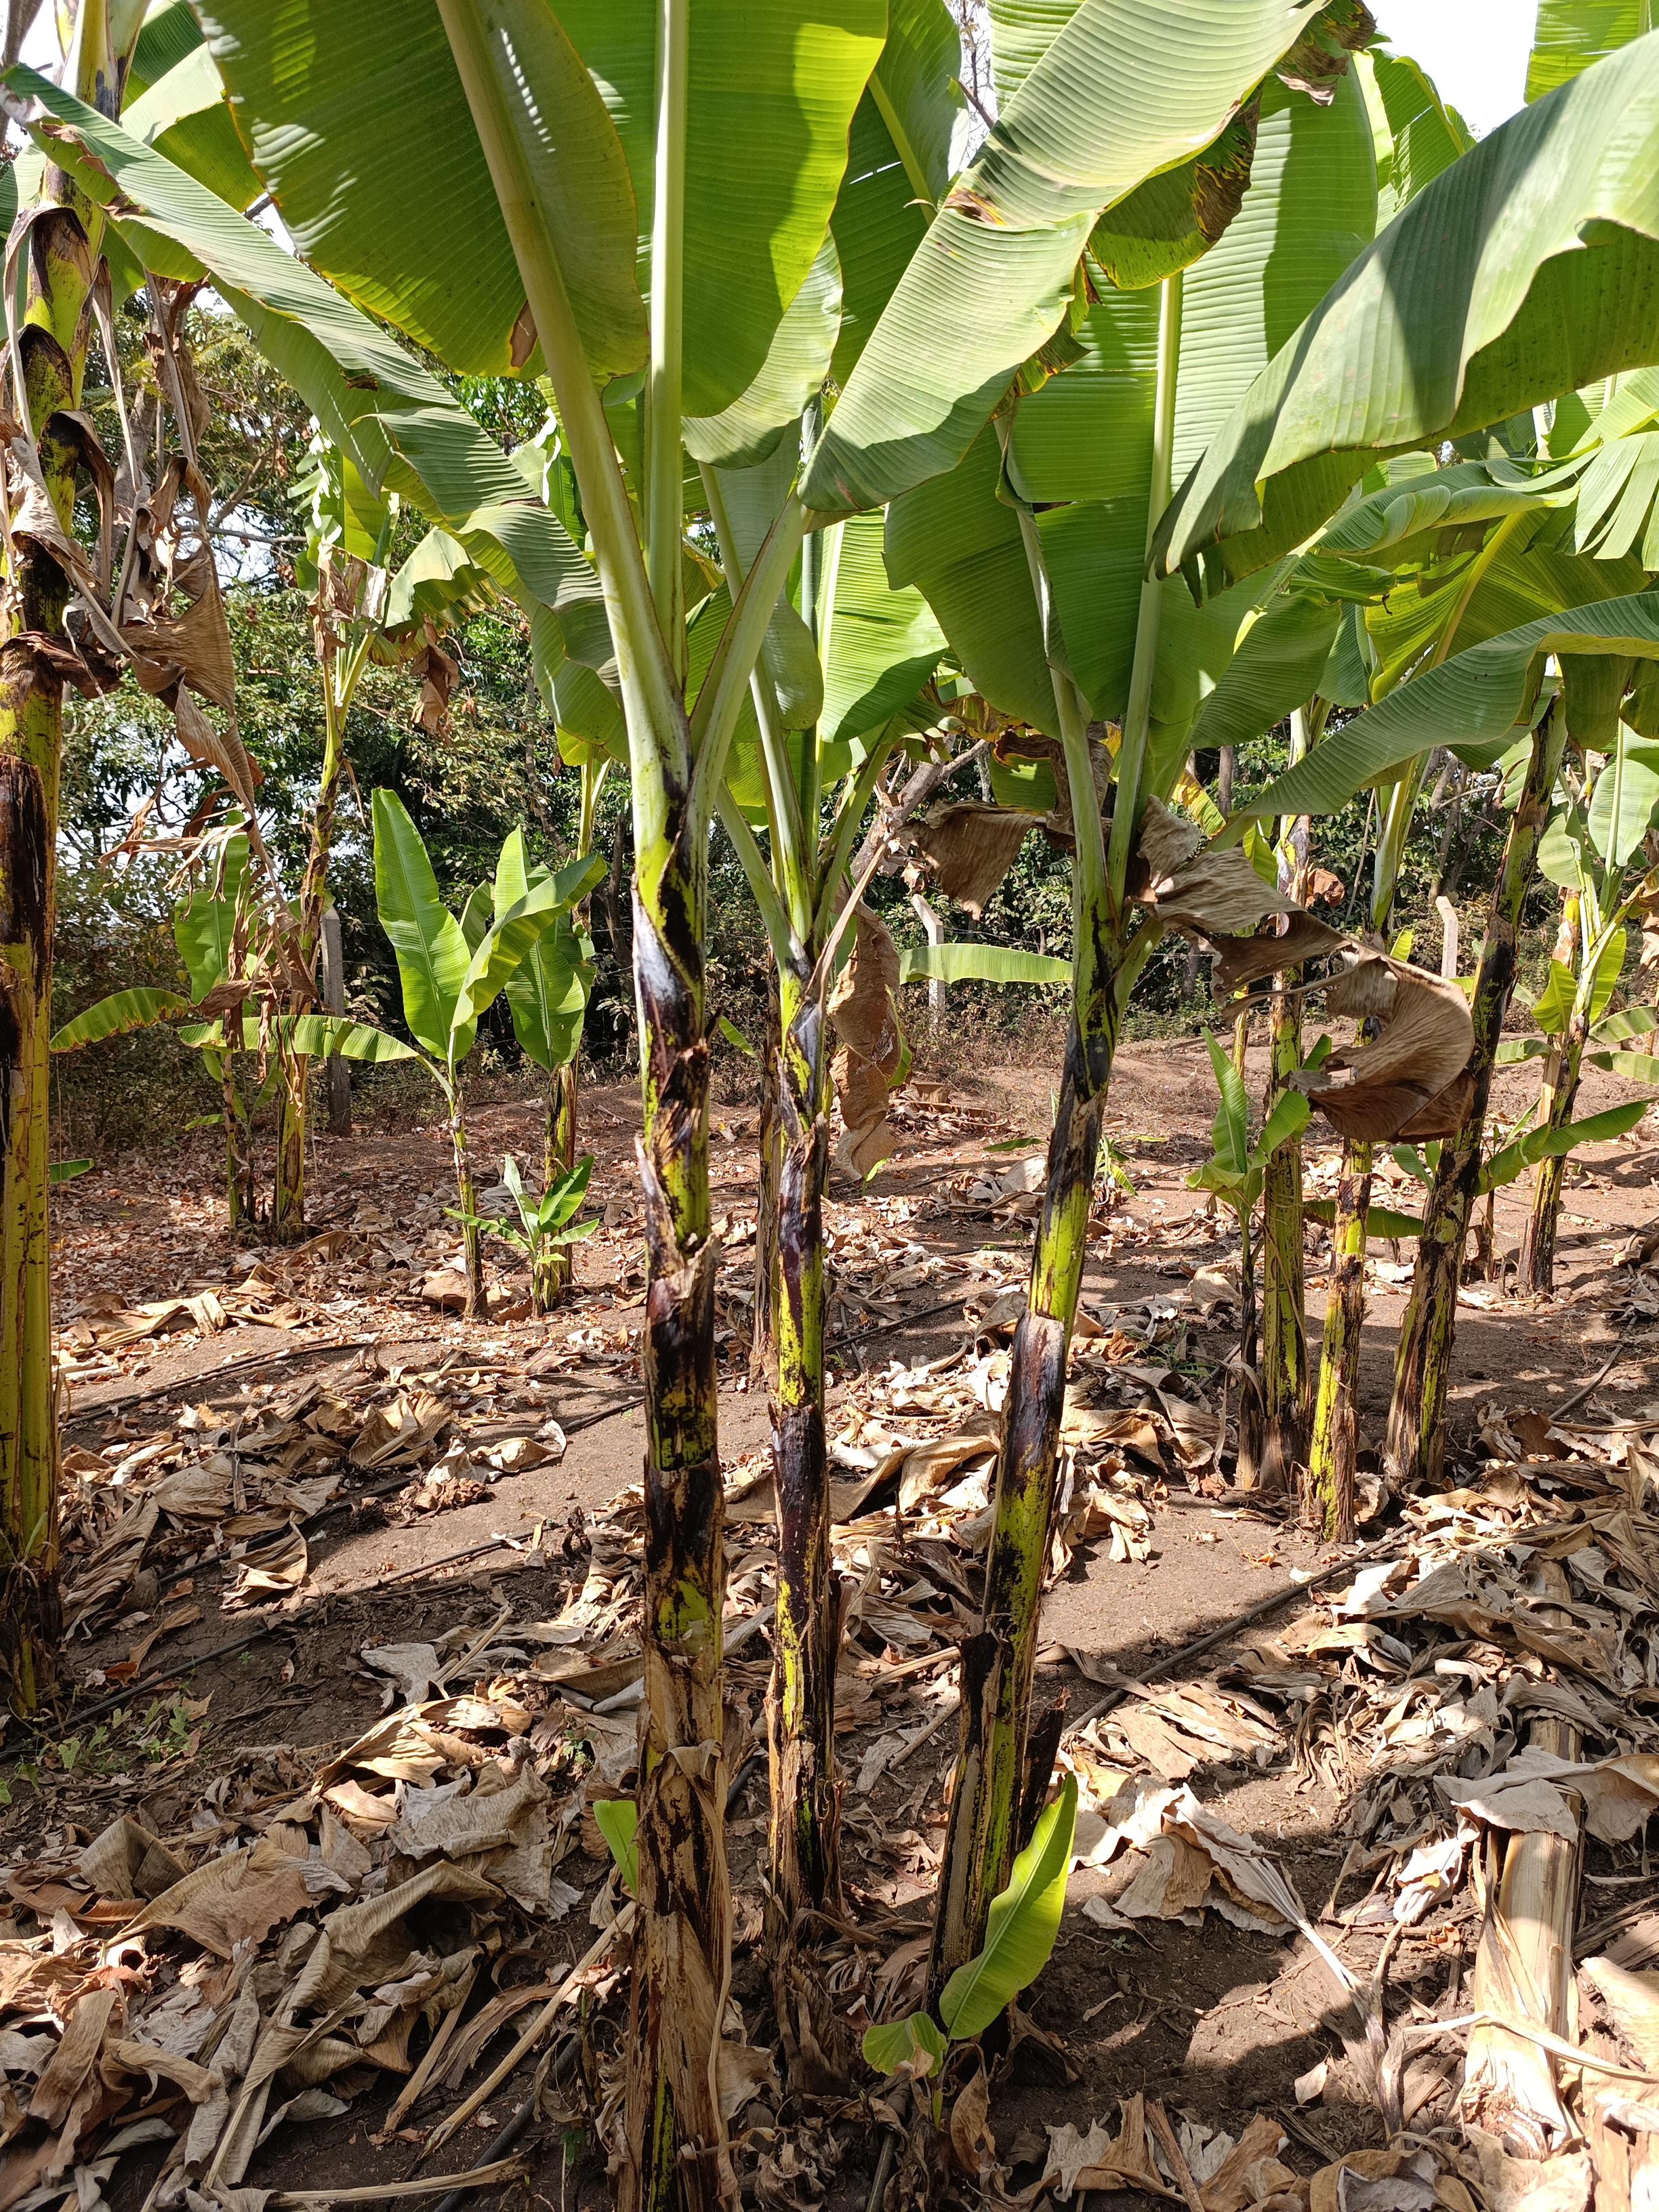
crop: banana
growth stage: vegetative
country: Tanzania
